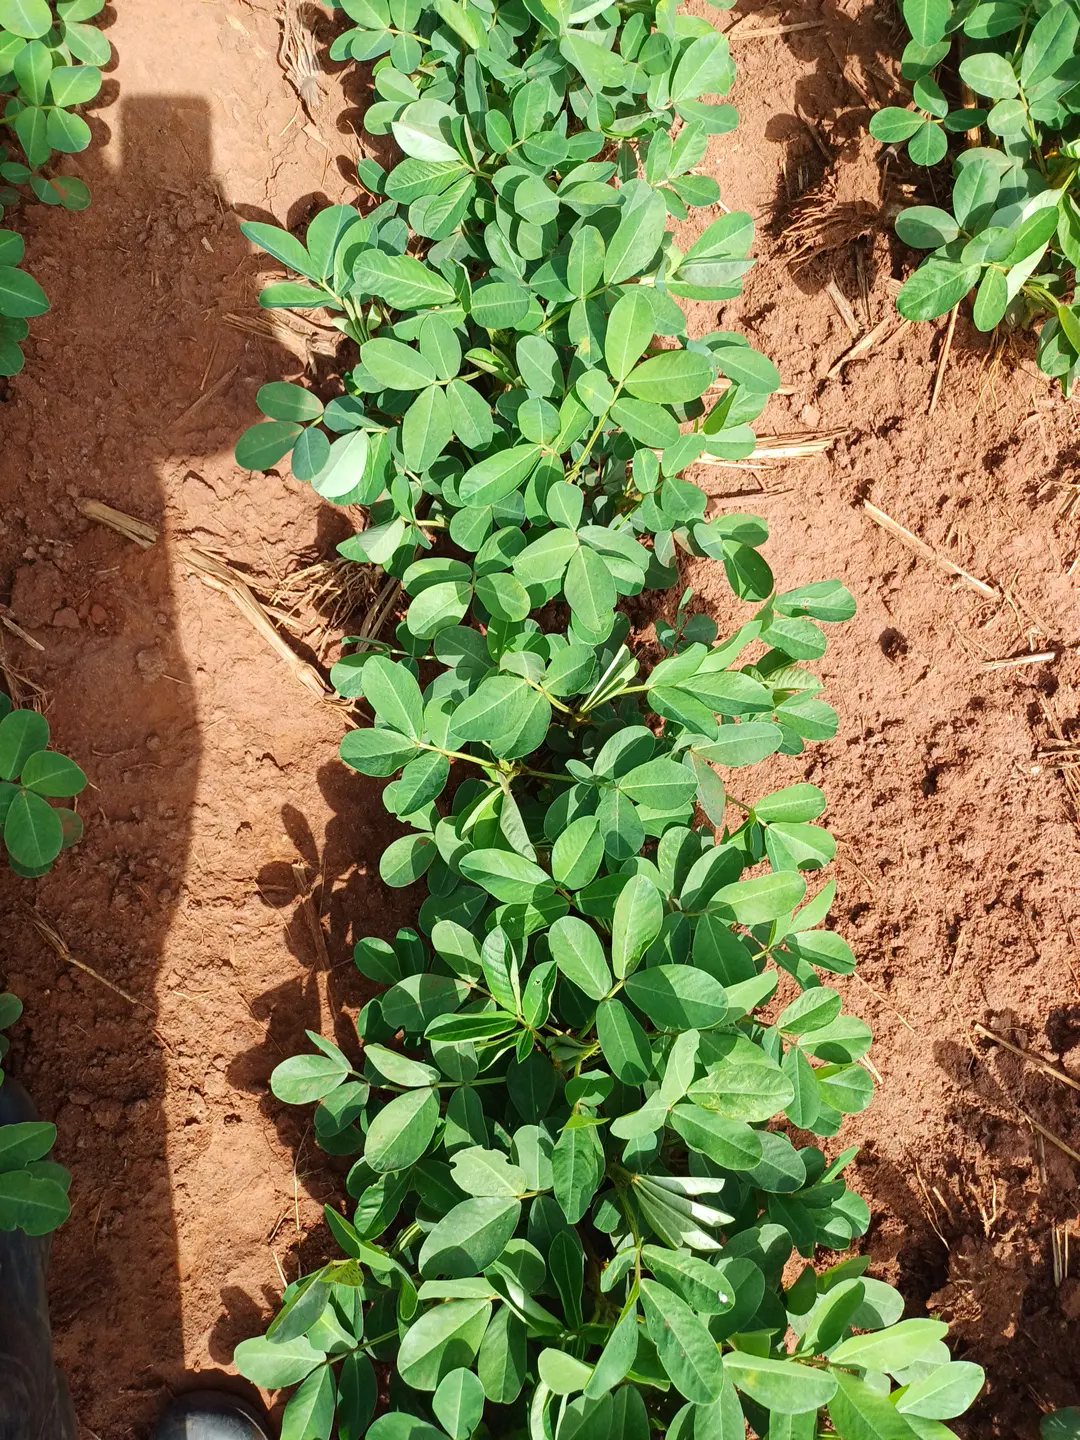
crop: groundnut
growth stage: flowering
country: Kenya
